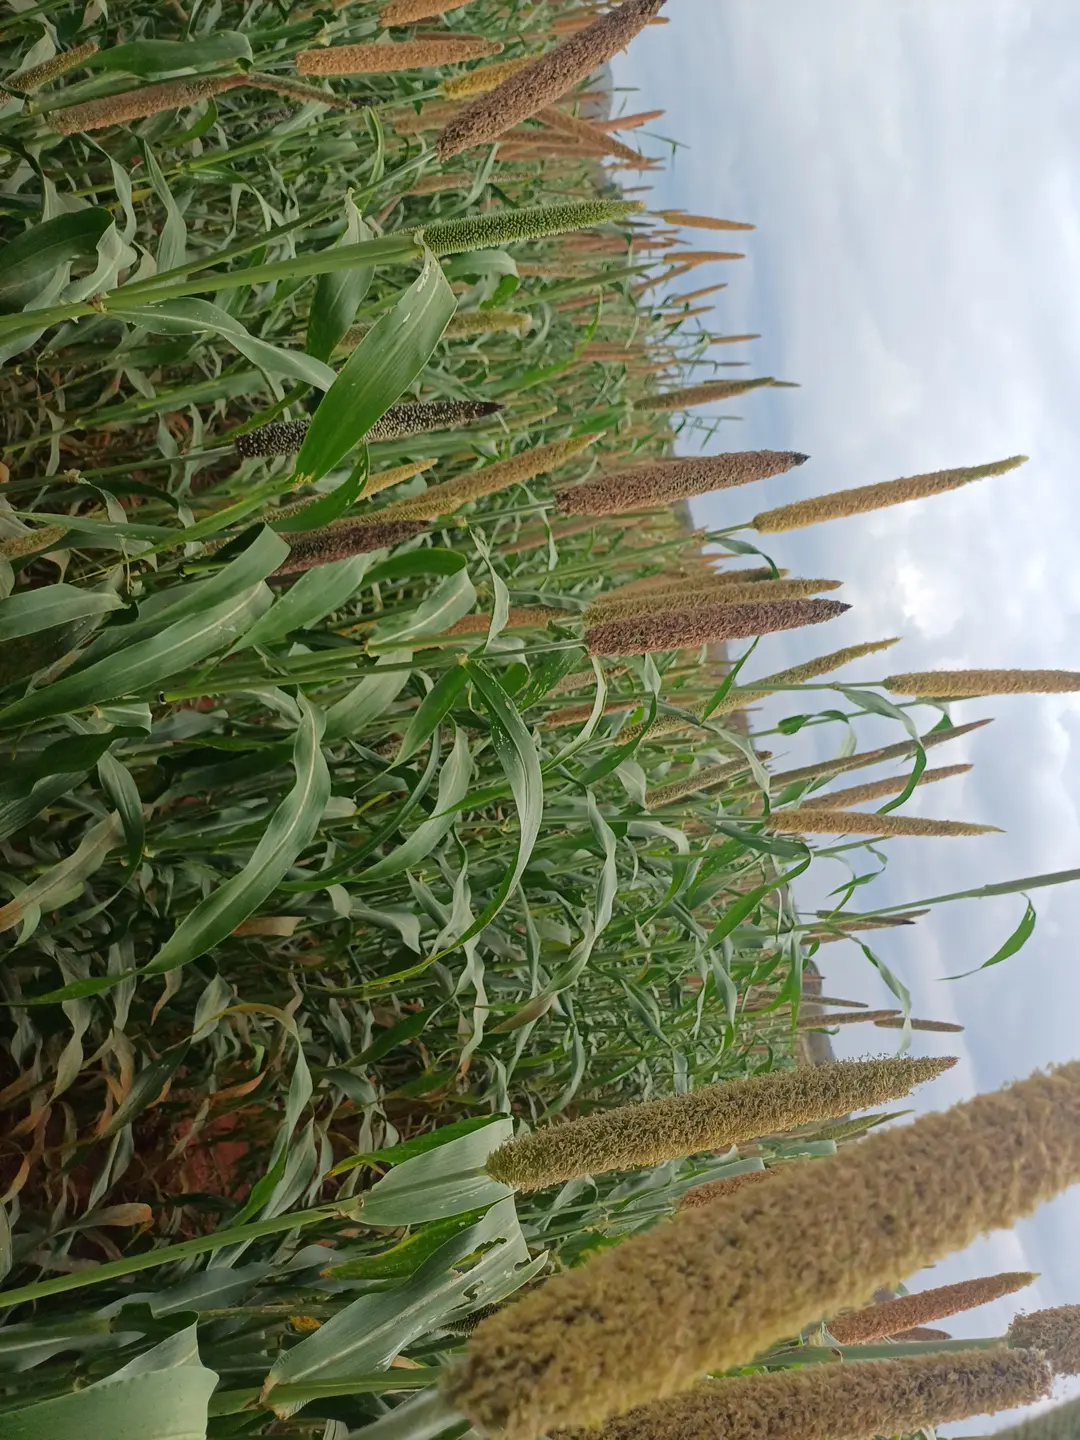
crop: pearl millet
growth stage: filling grain
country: Kenya
